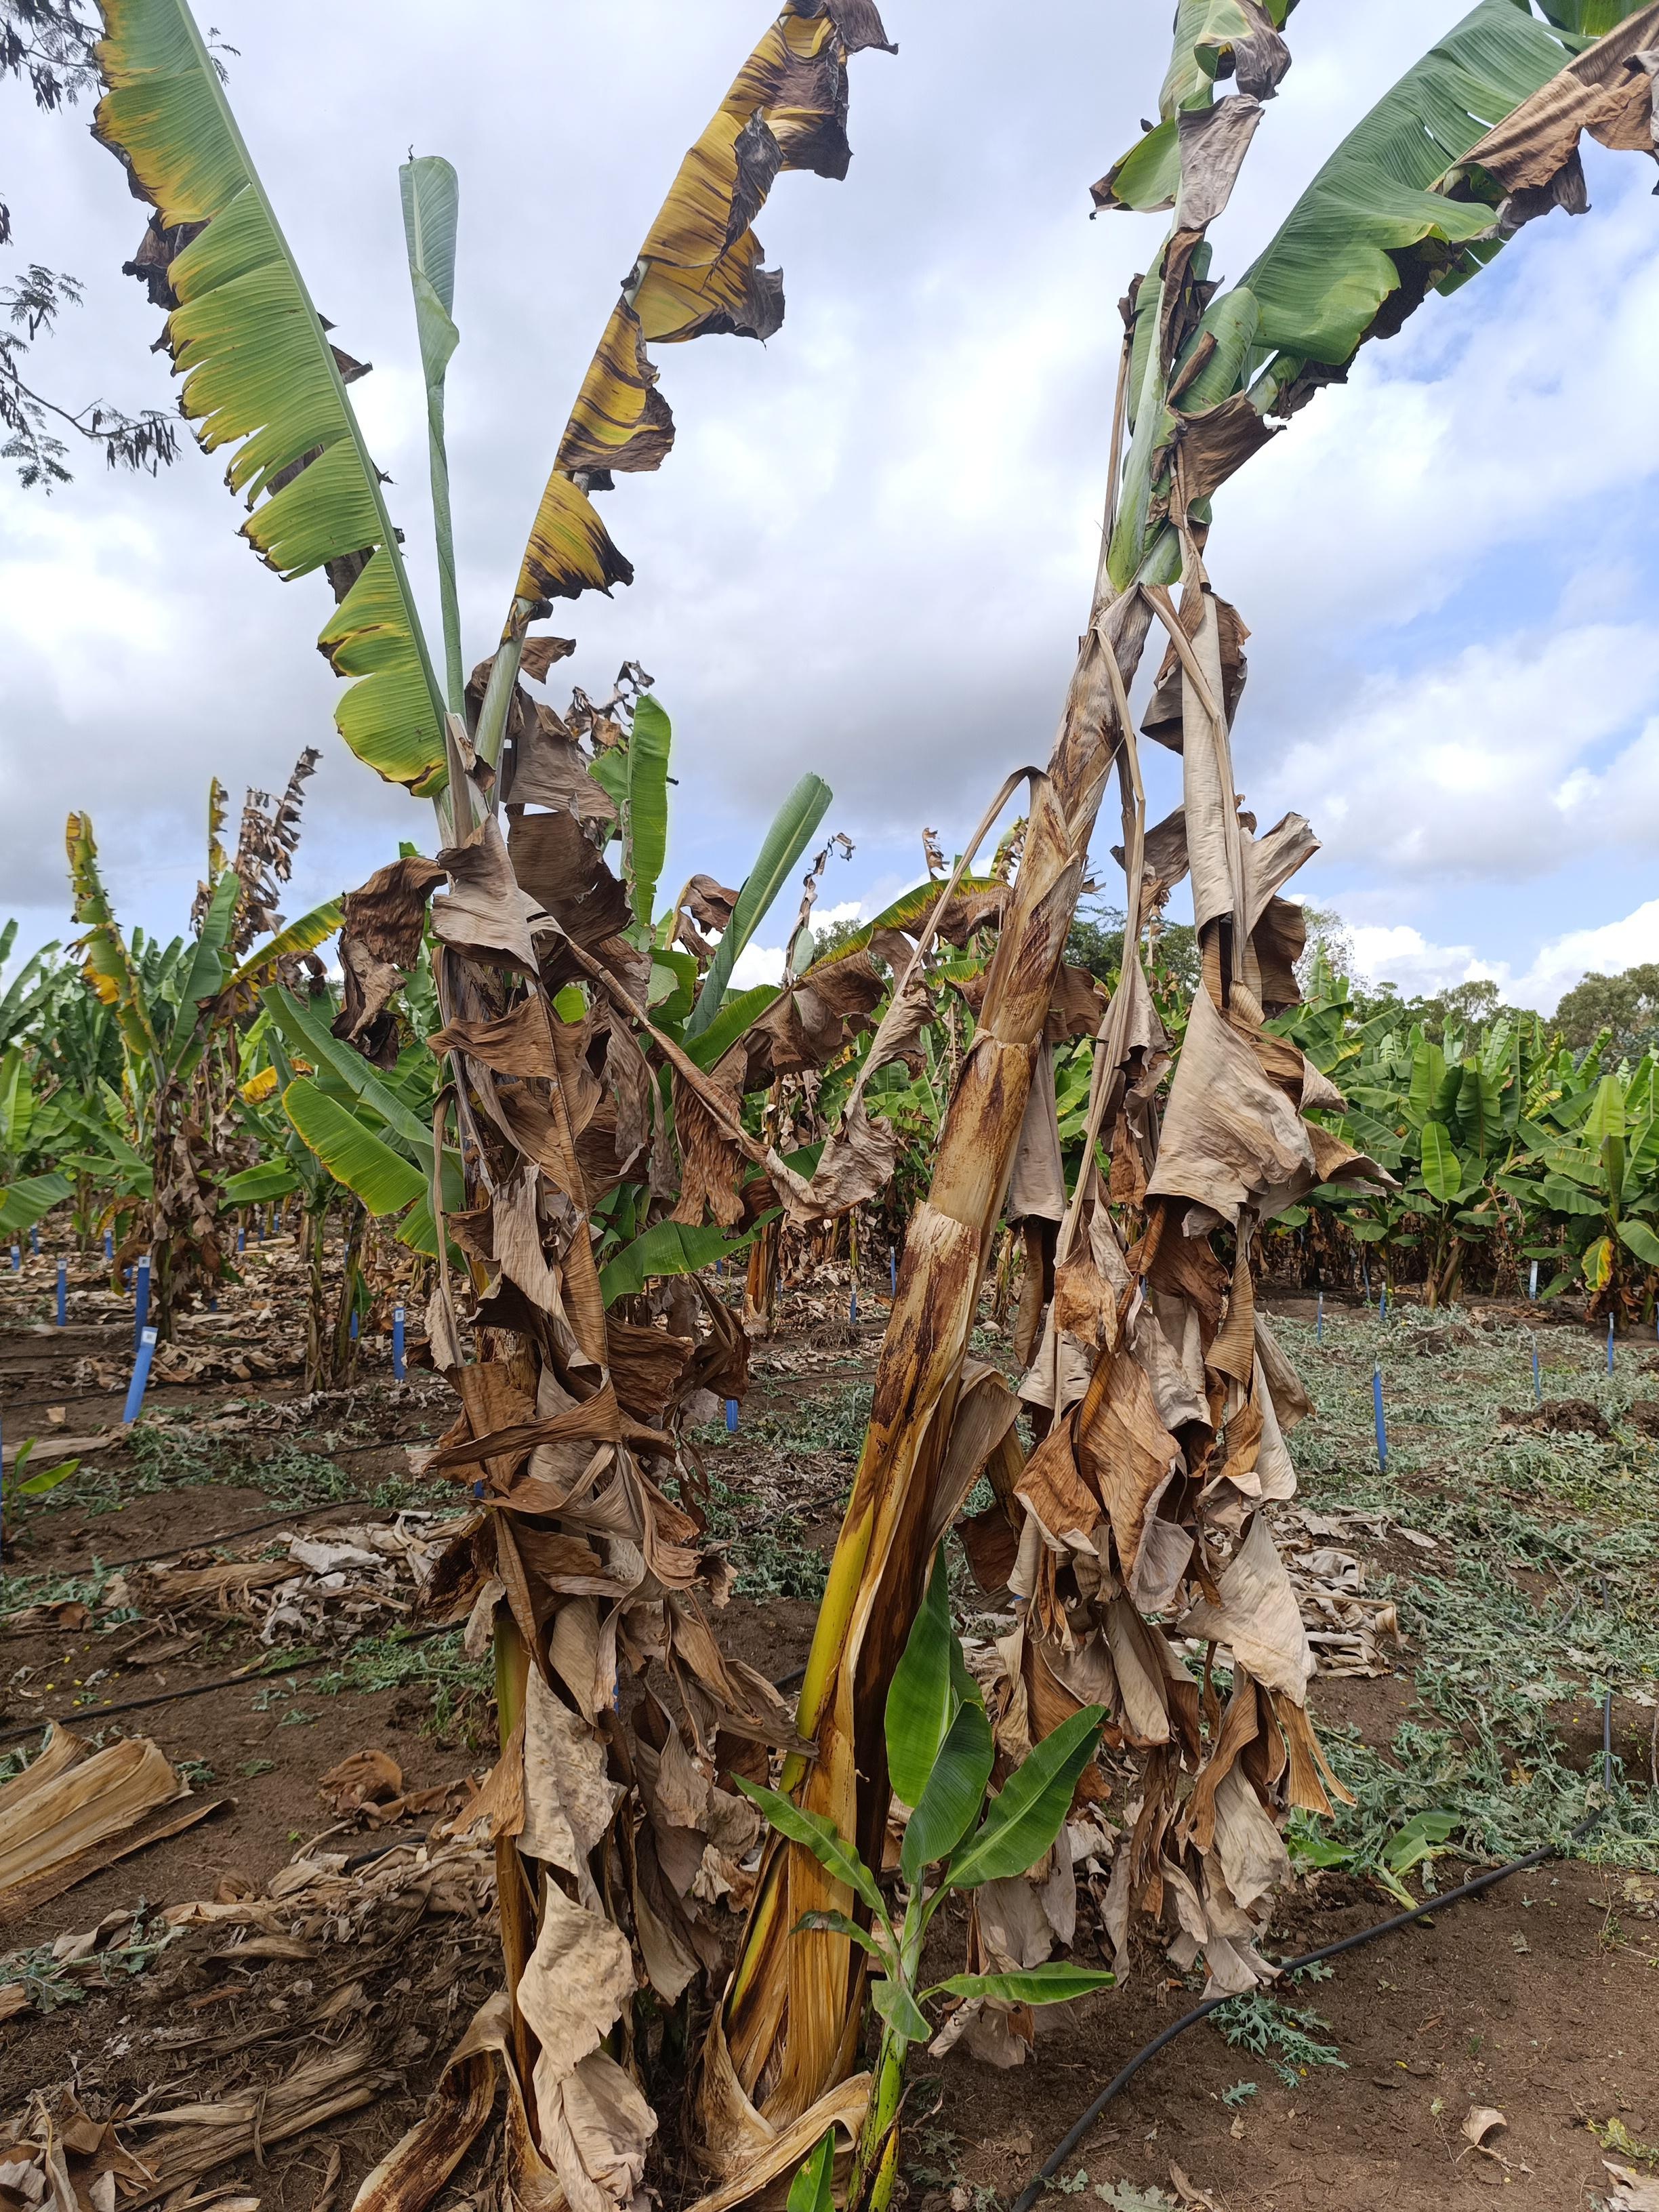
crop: banana
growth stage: vegetative
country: Tanzania
